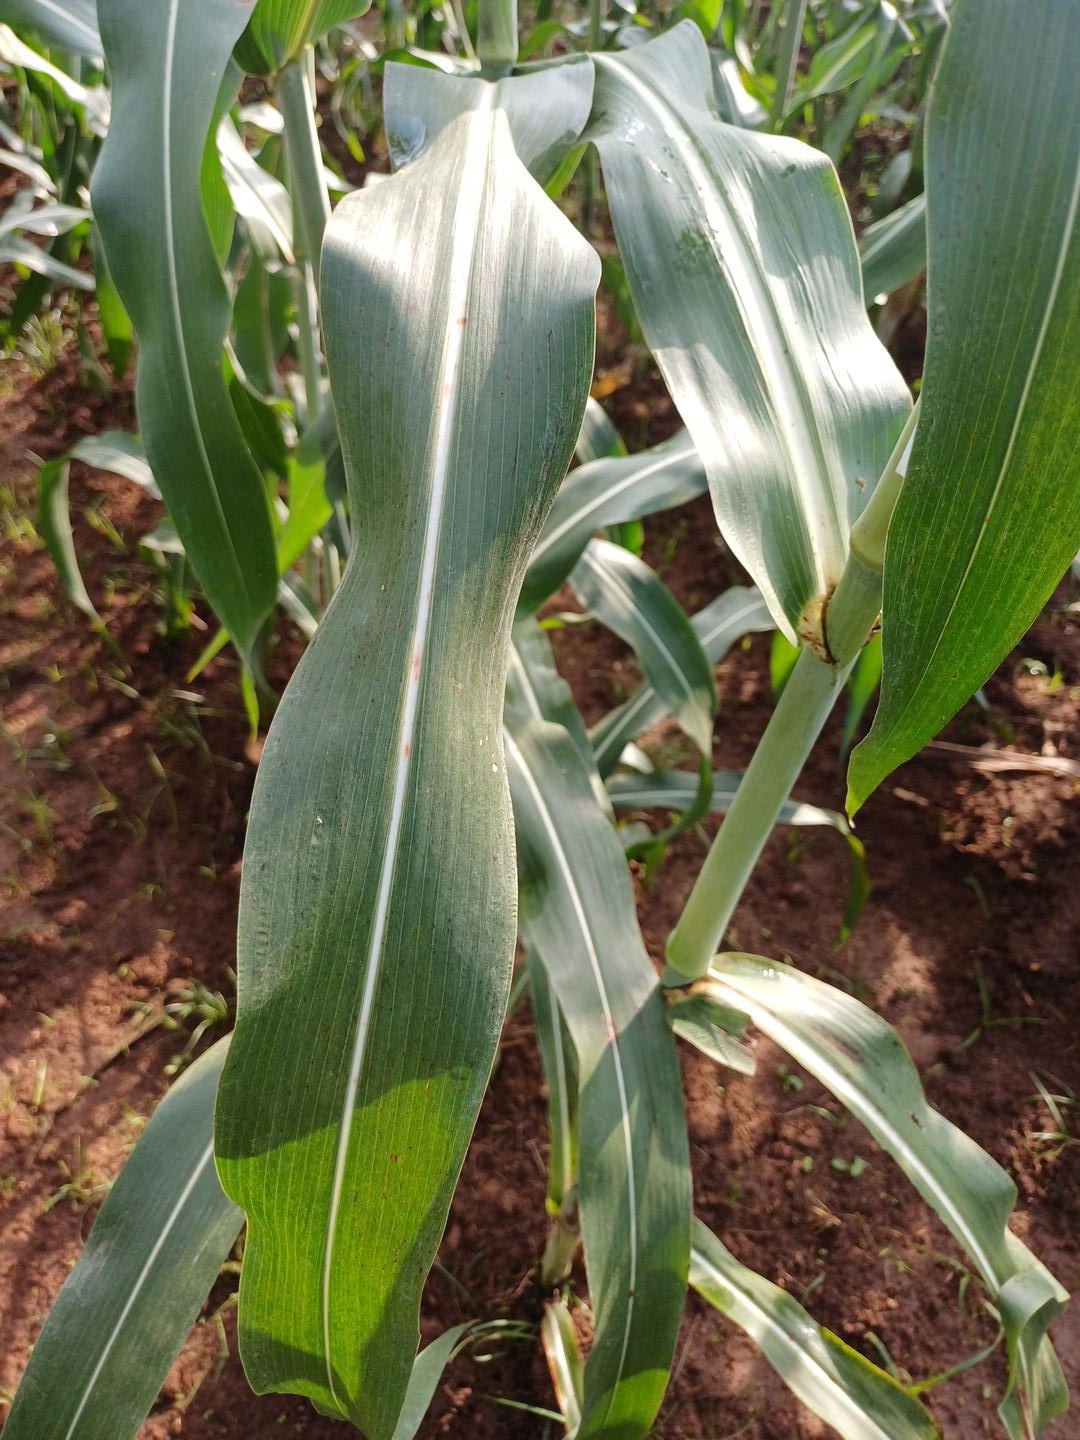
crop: sorghum
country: Kenya
